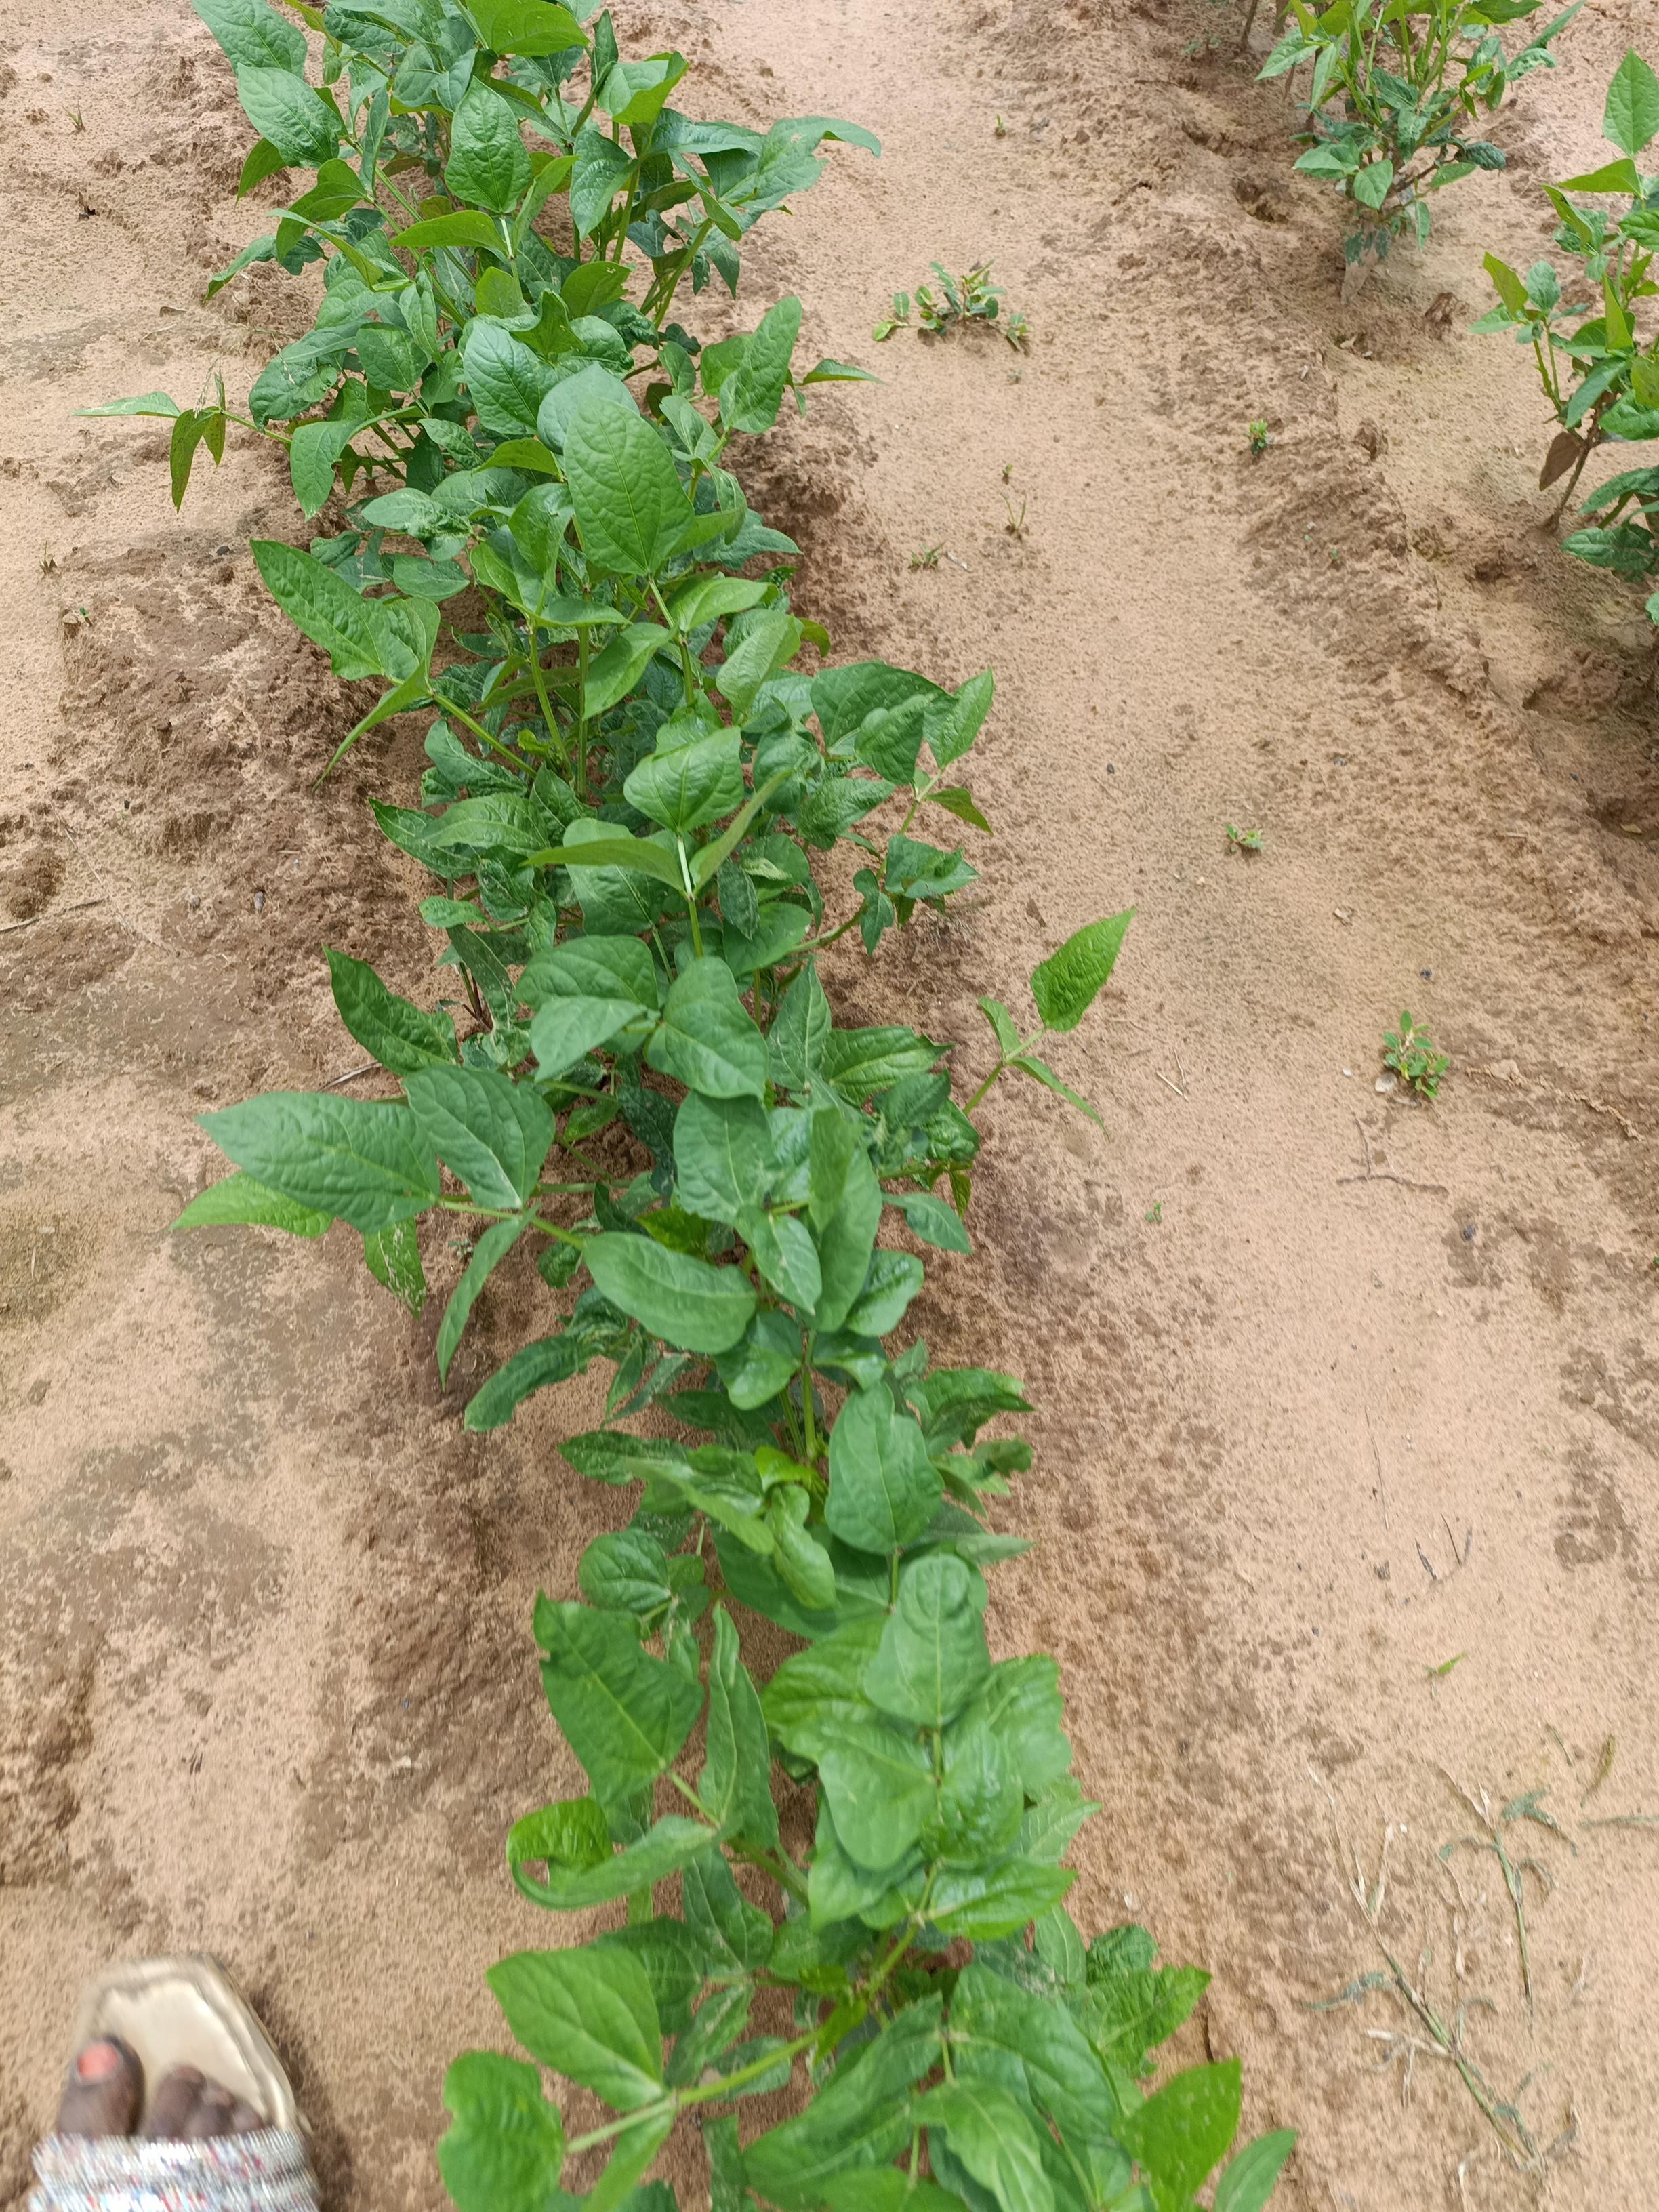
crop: cowpea
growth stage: emergence
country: Nigeria
